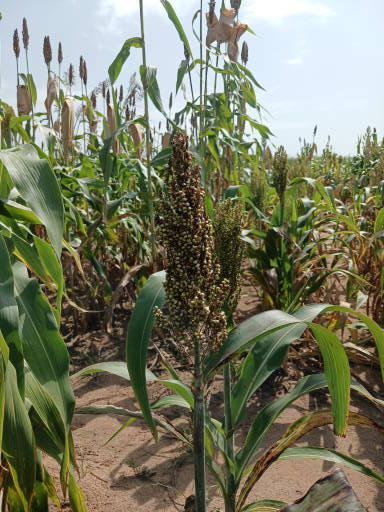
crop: sorghum
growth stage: filling grain
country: Senegal
